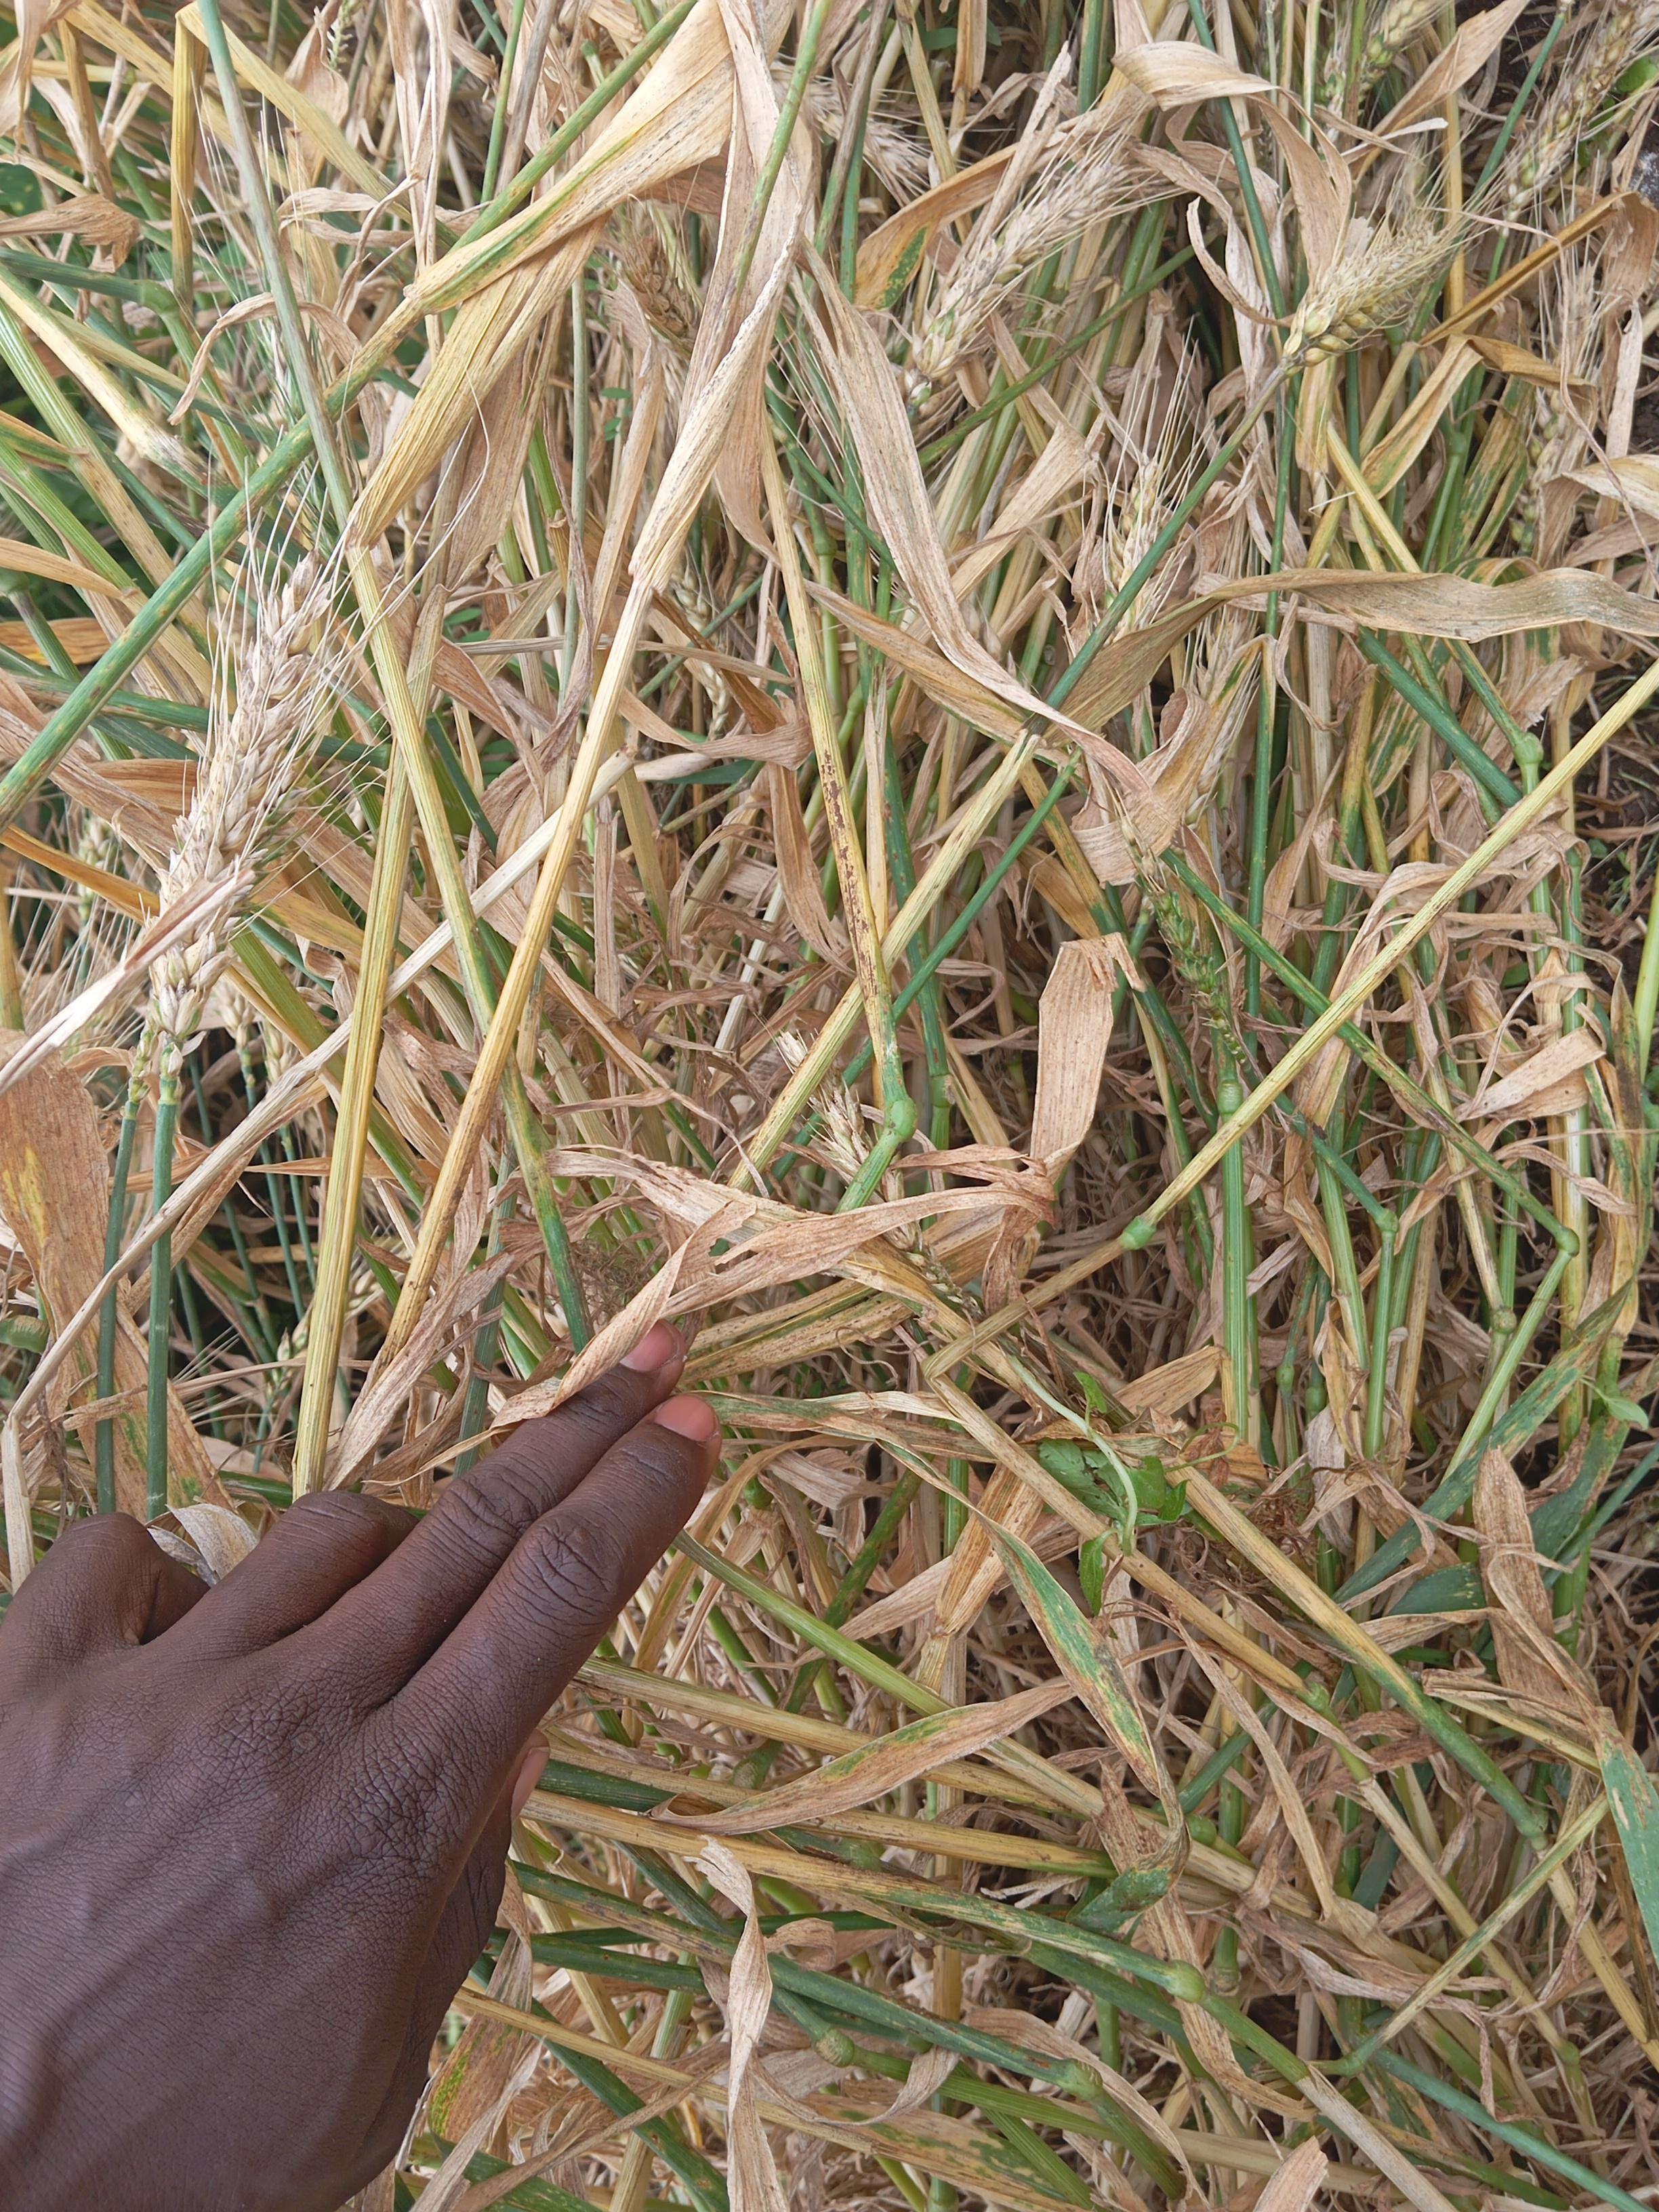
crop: wheat
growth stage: maturity
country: Kenya
